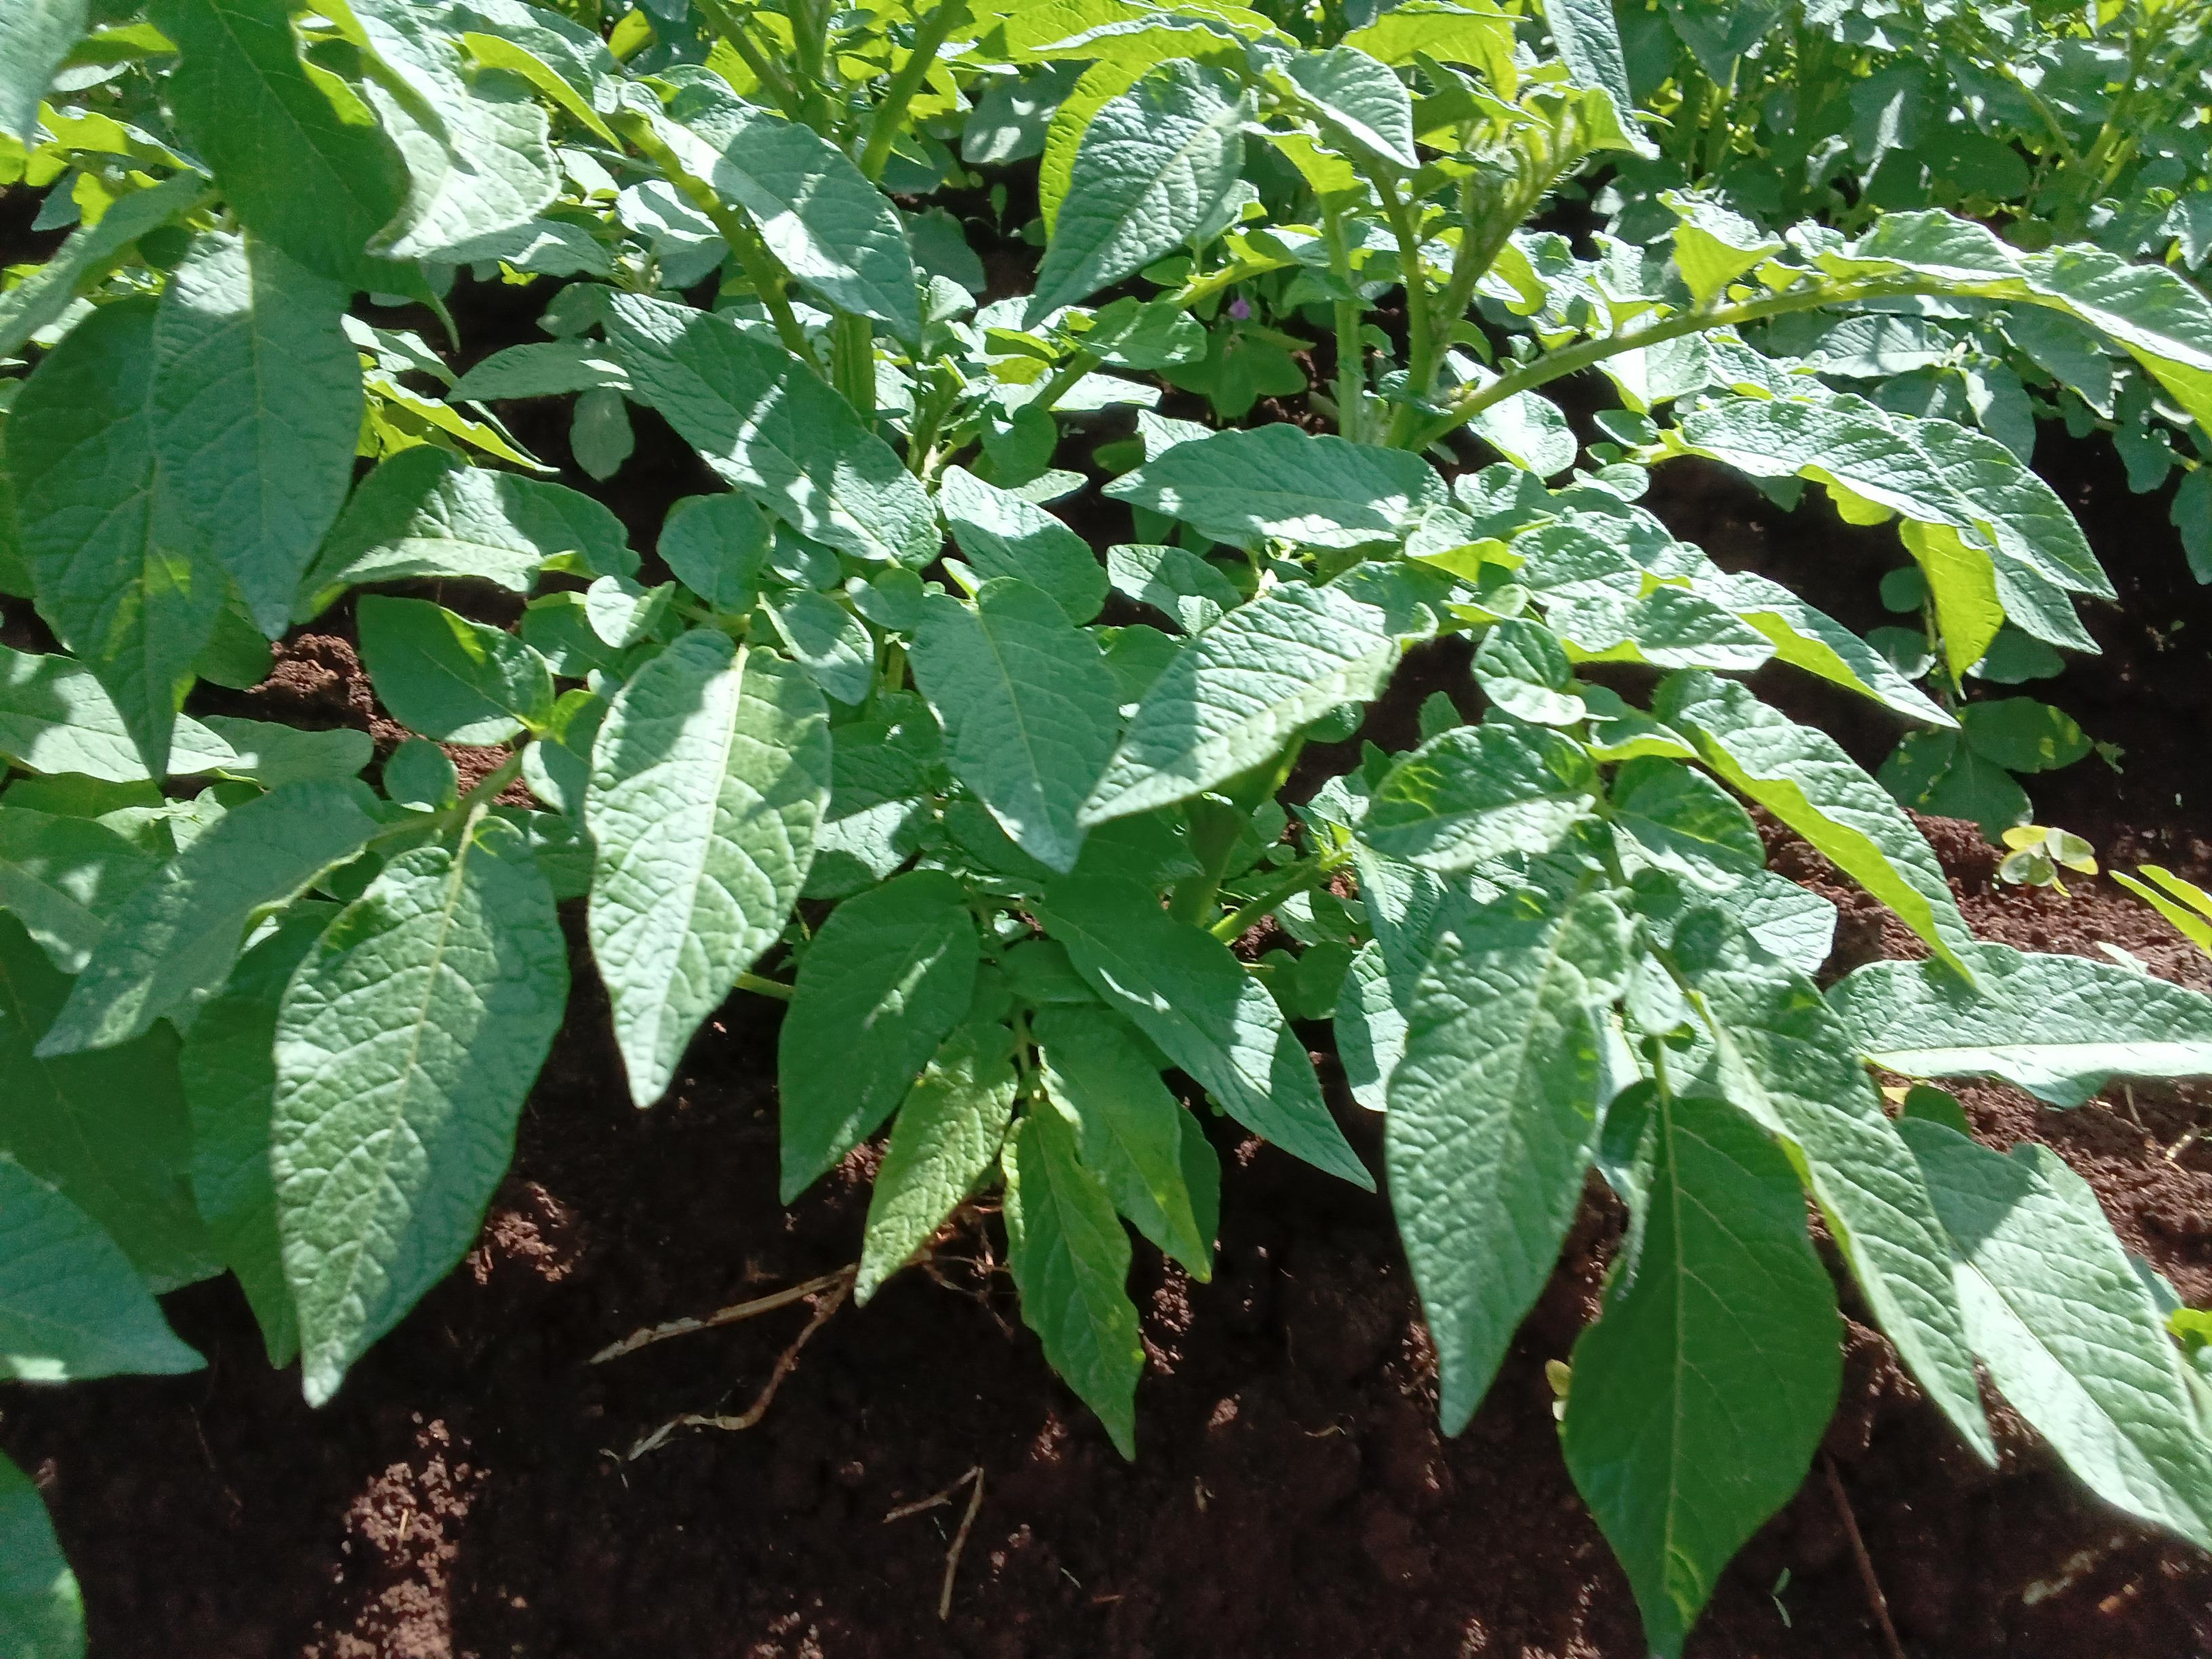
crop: potato
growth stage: vegetative
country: Kenya
